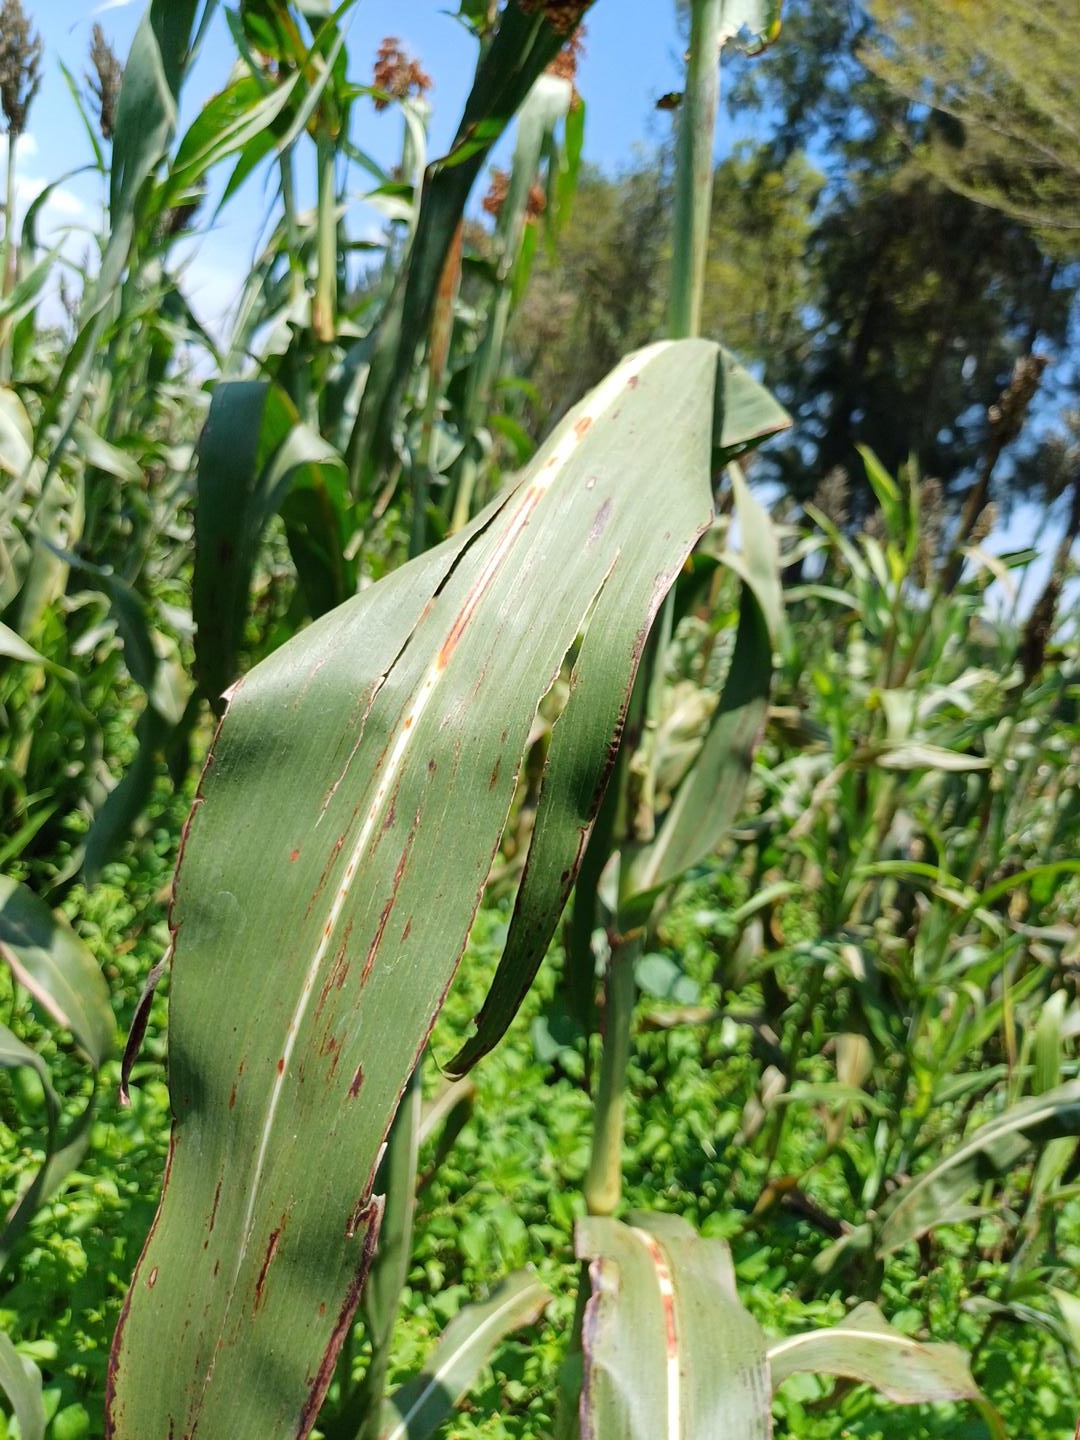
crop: sorghum
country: Kenya
